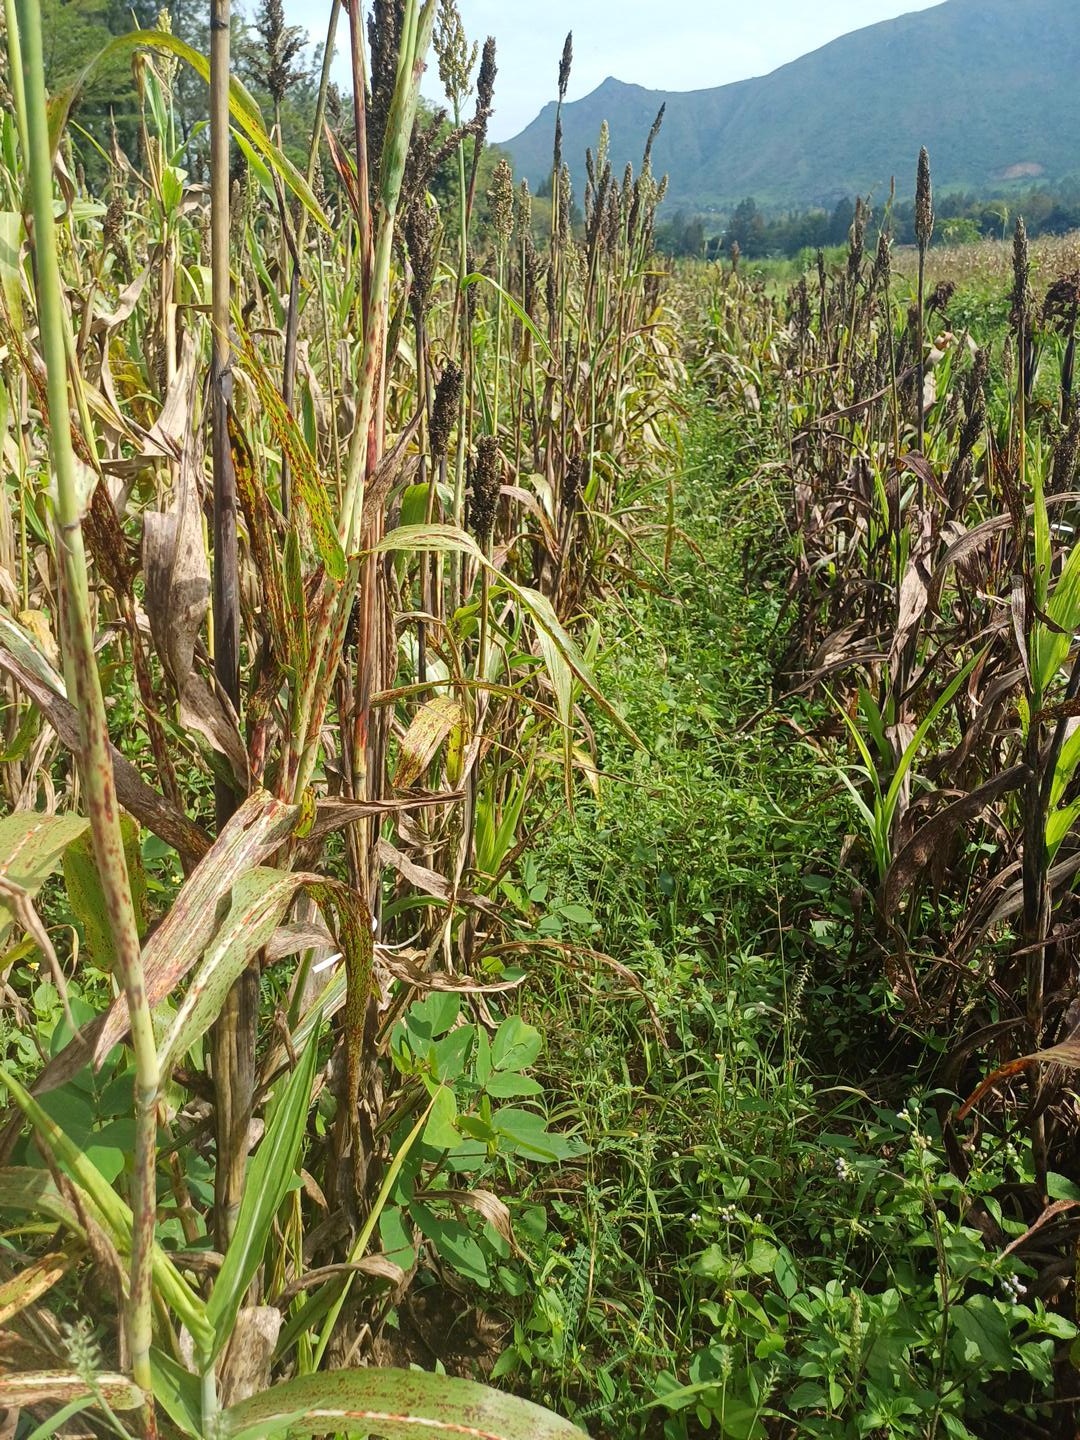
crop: sorghum
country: Kenya
